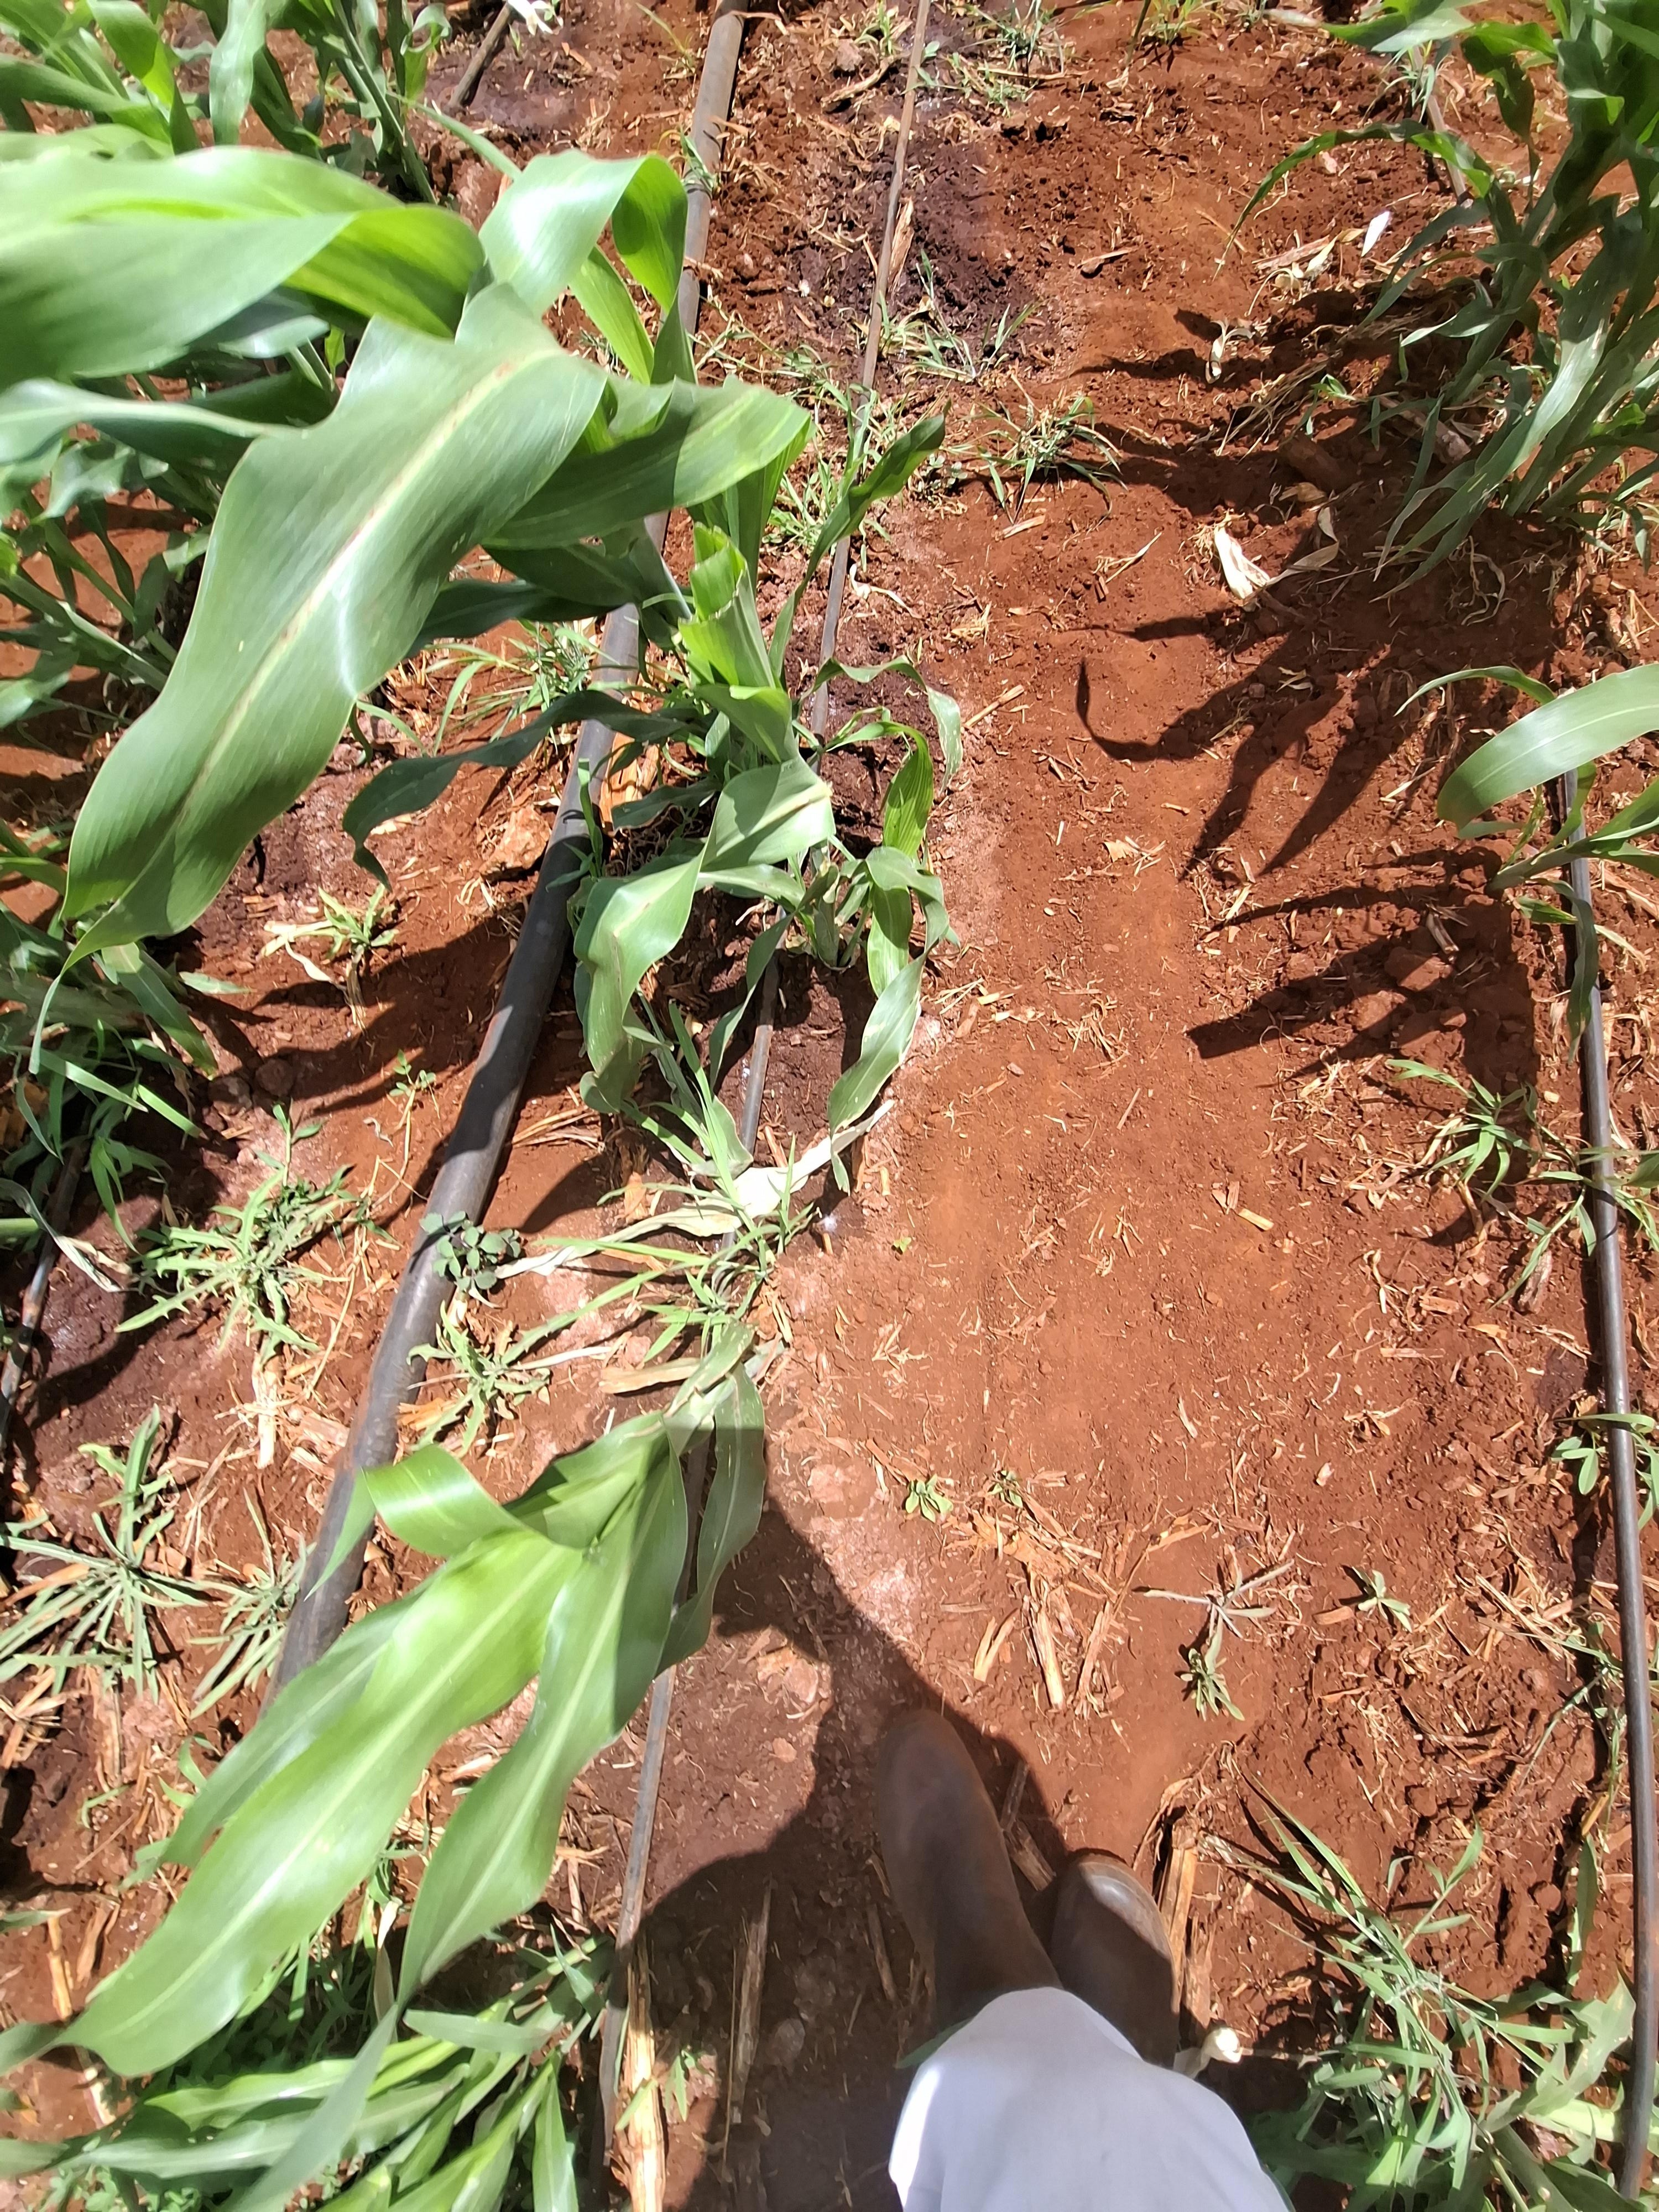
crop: sorghum
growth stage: vegetative
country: Kenya
